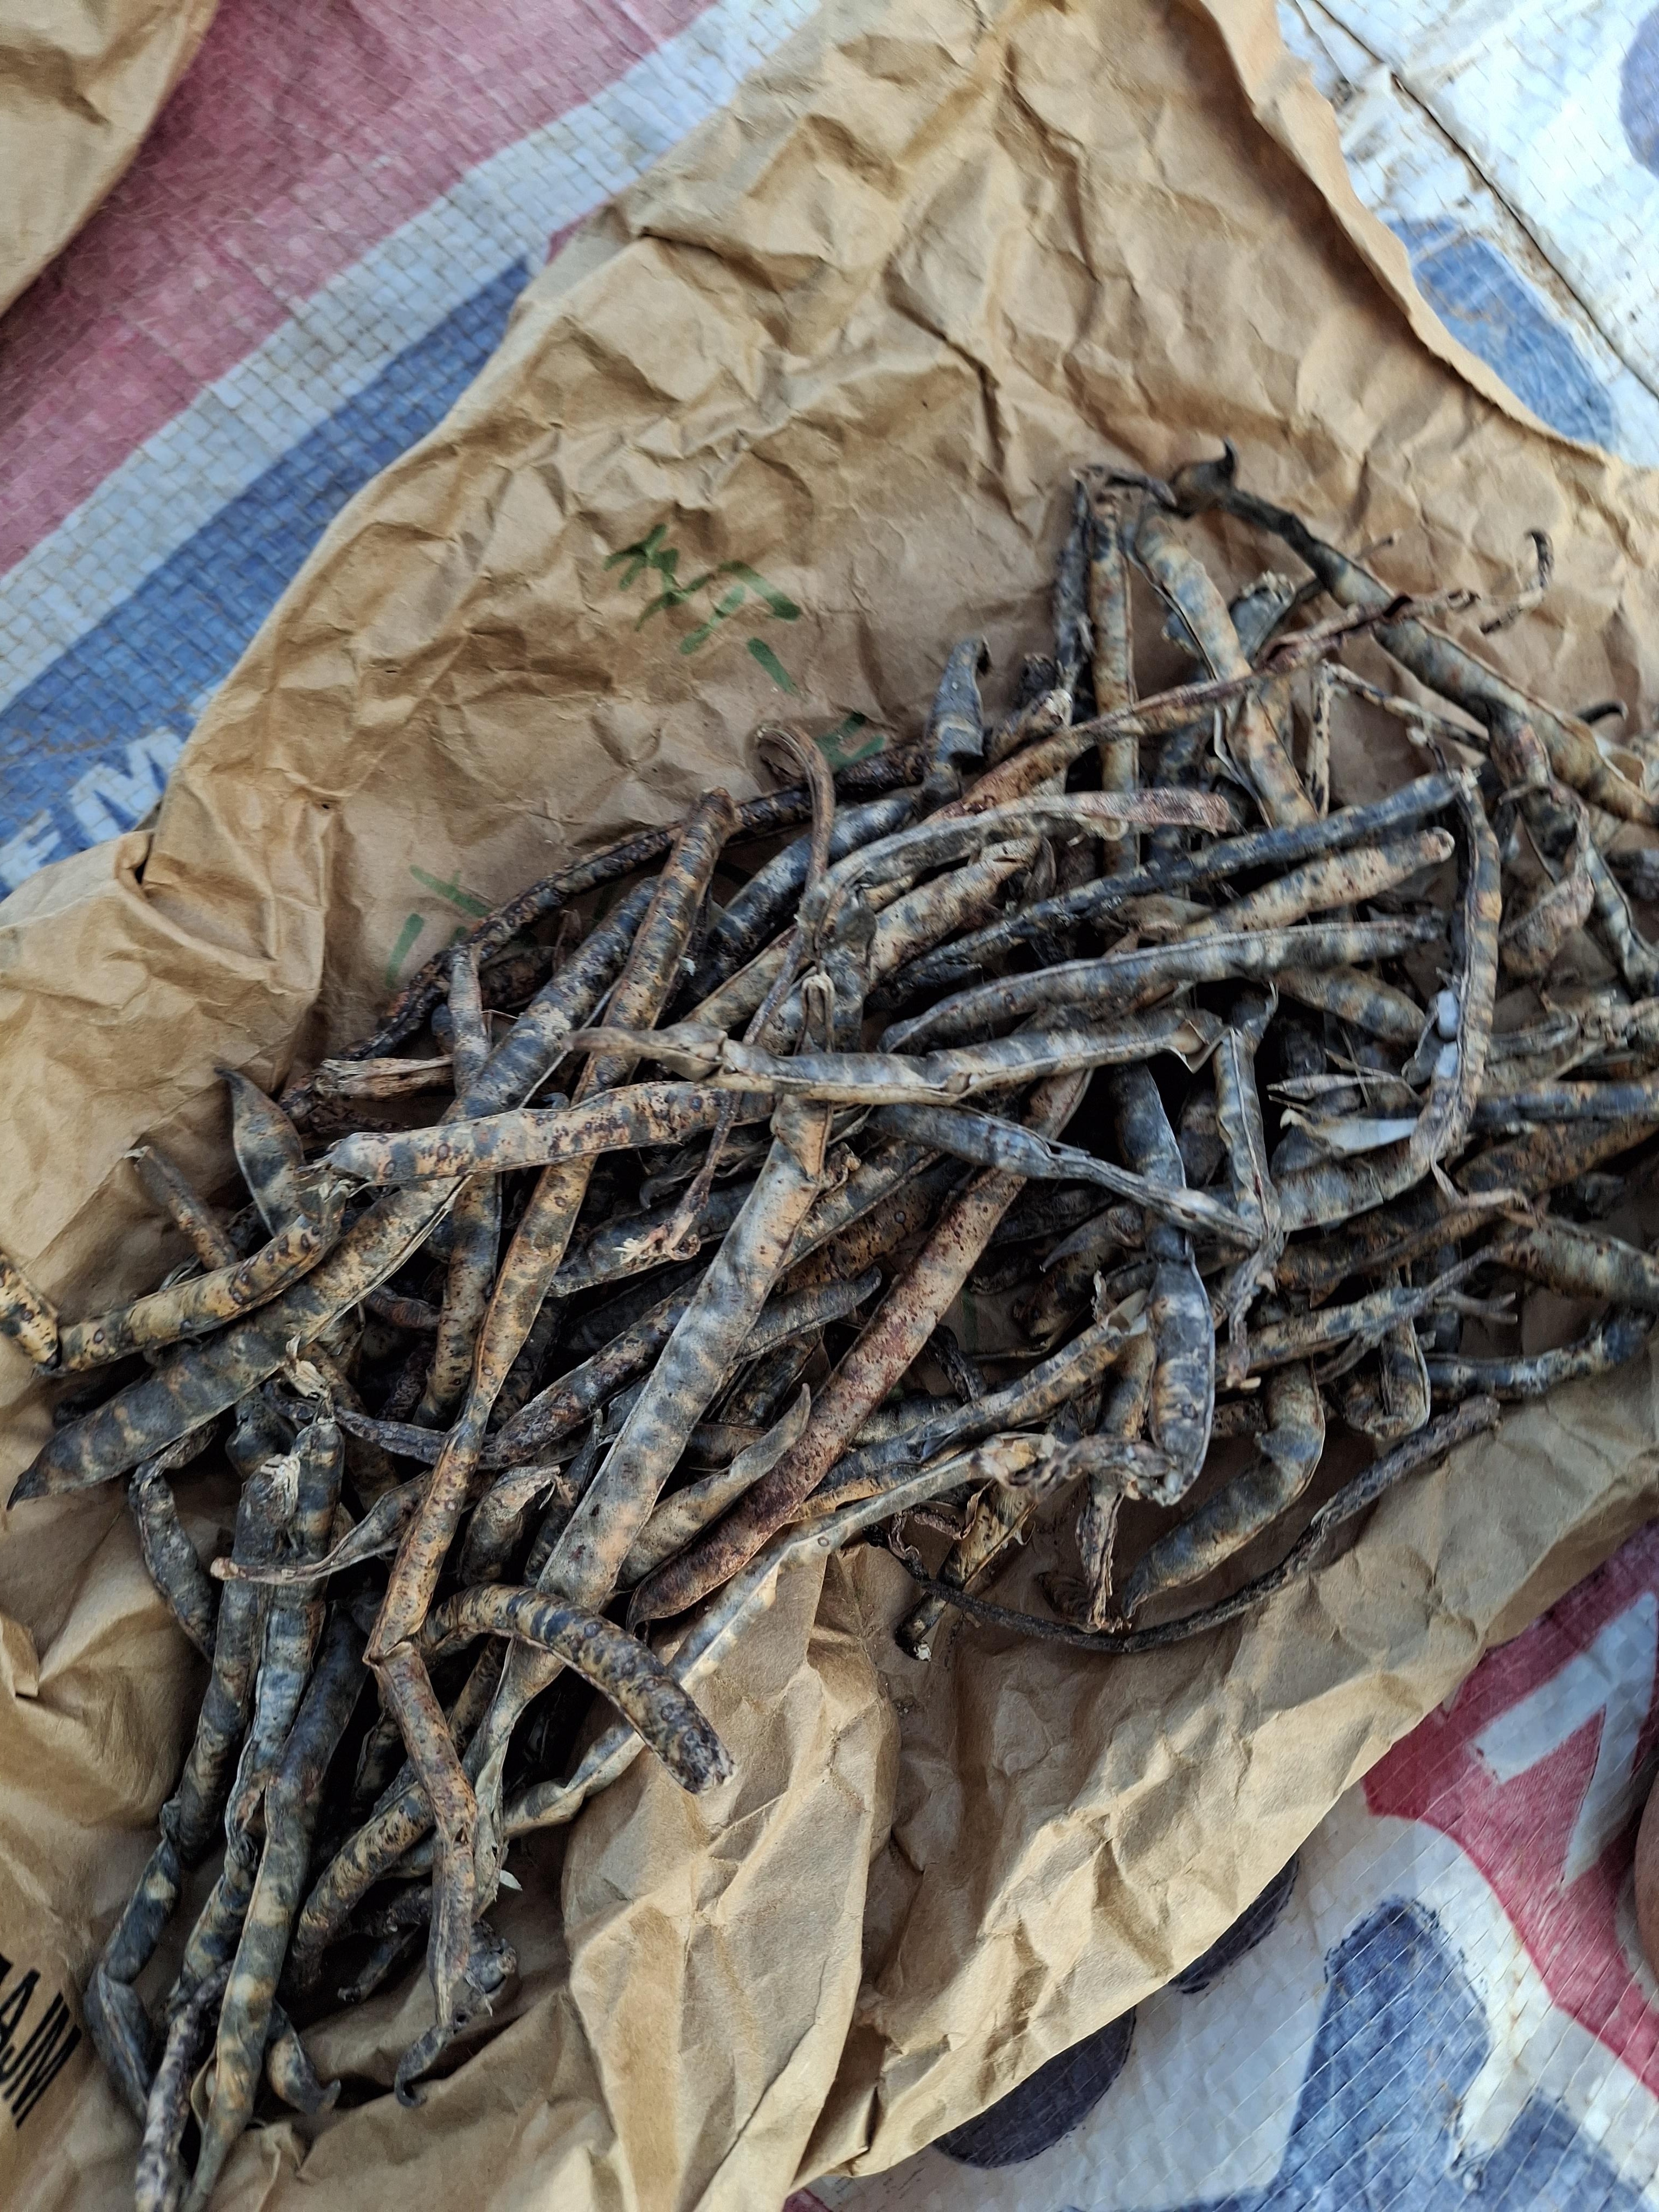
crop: cowpea
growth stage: harvest
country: Nigeria
